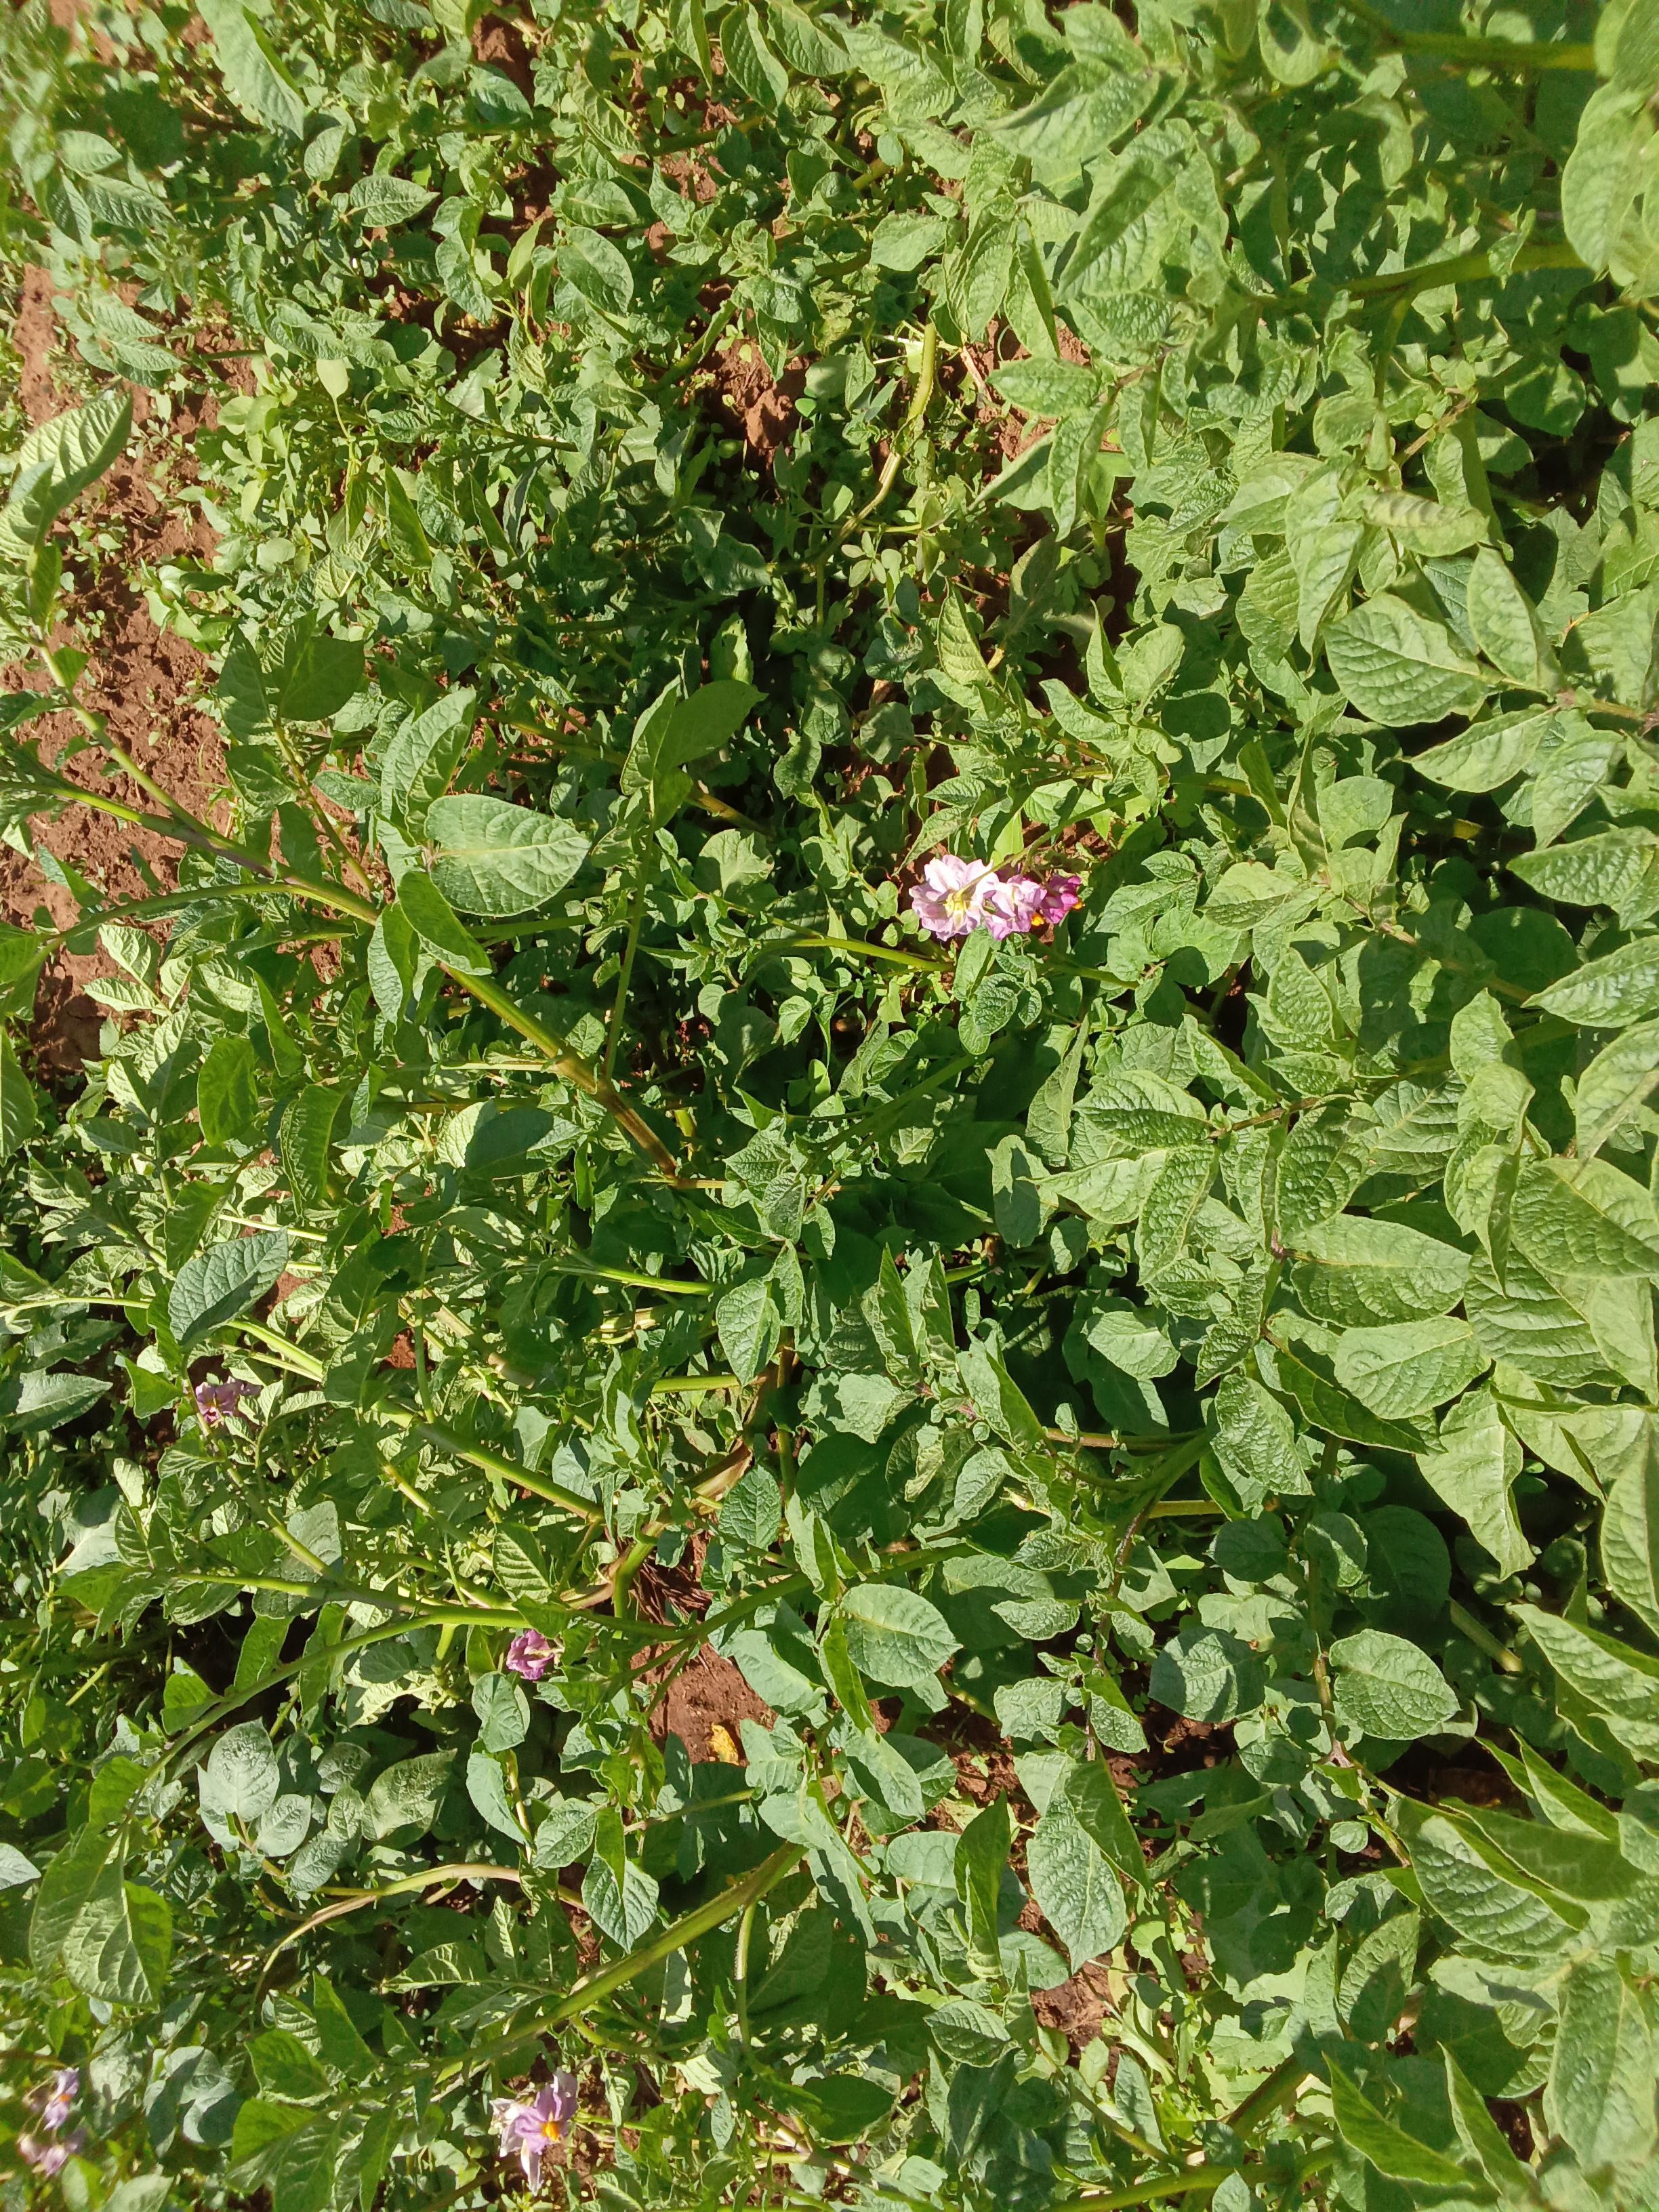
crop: potato
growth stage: flowering
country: Kenya
